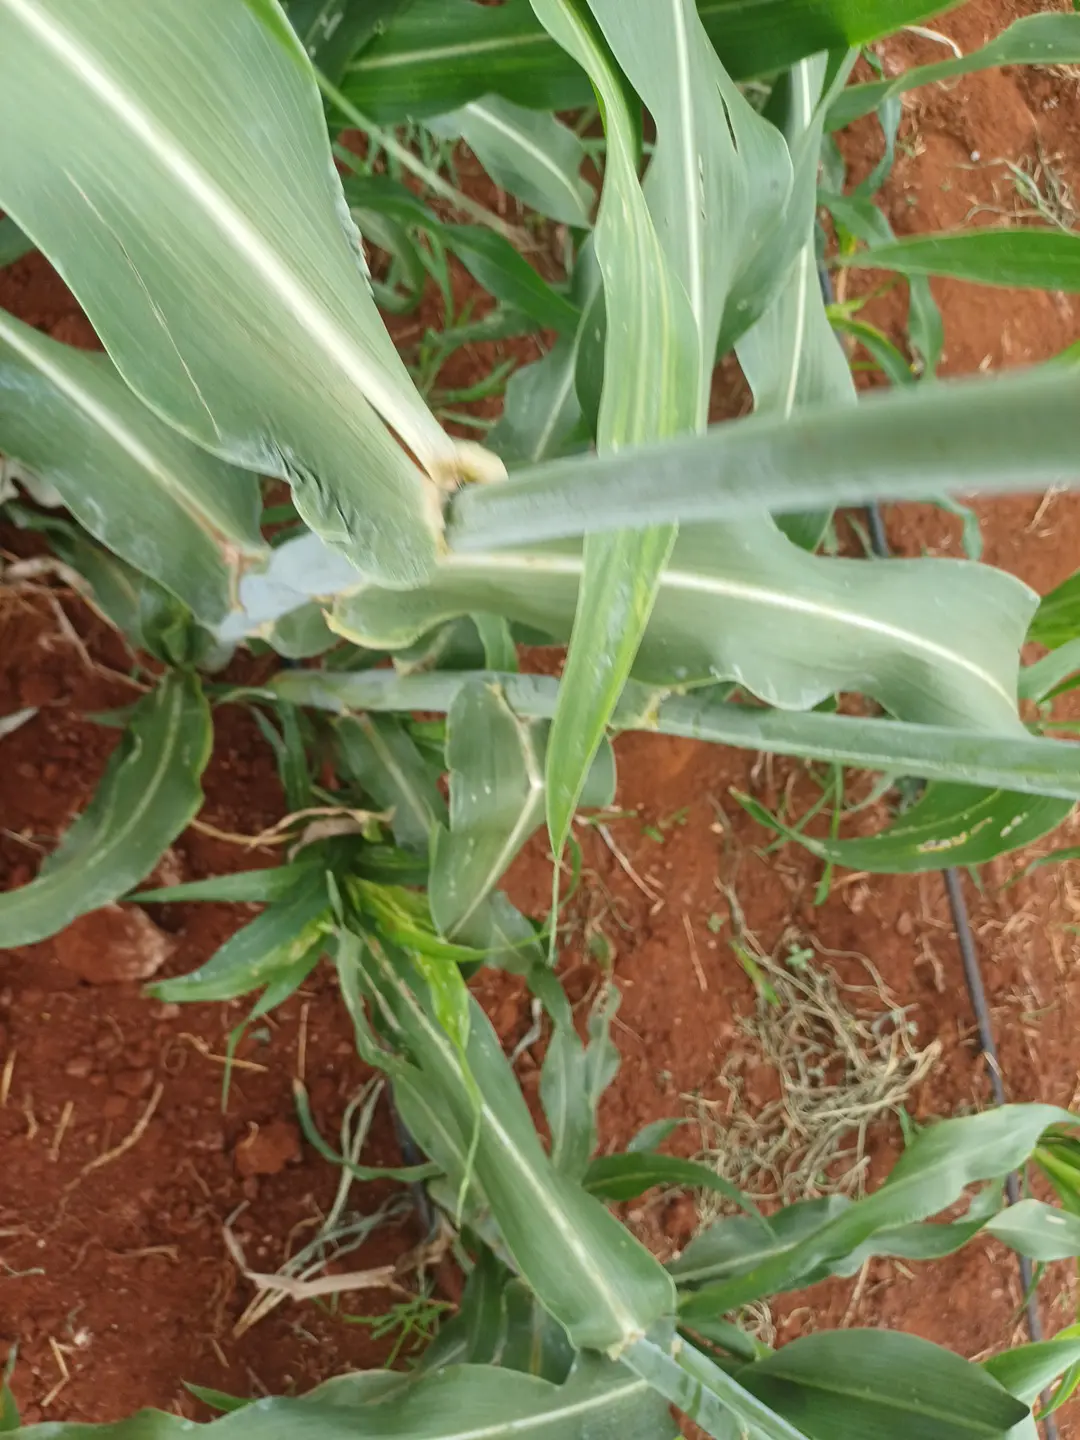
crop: sorghum
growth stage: heading tuber
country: Kenya
